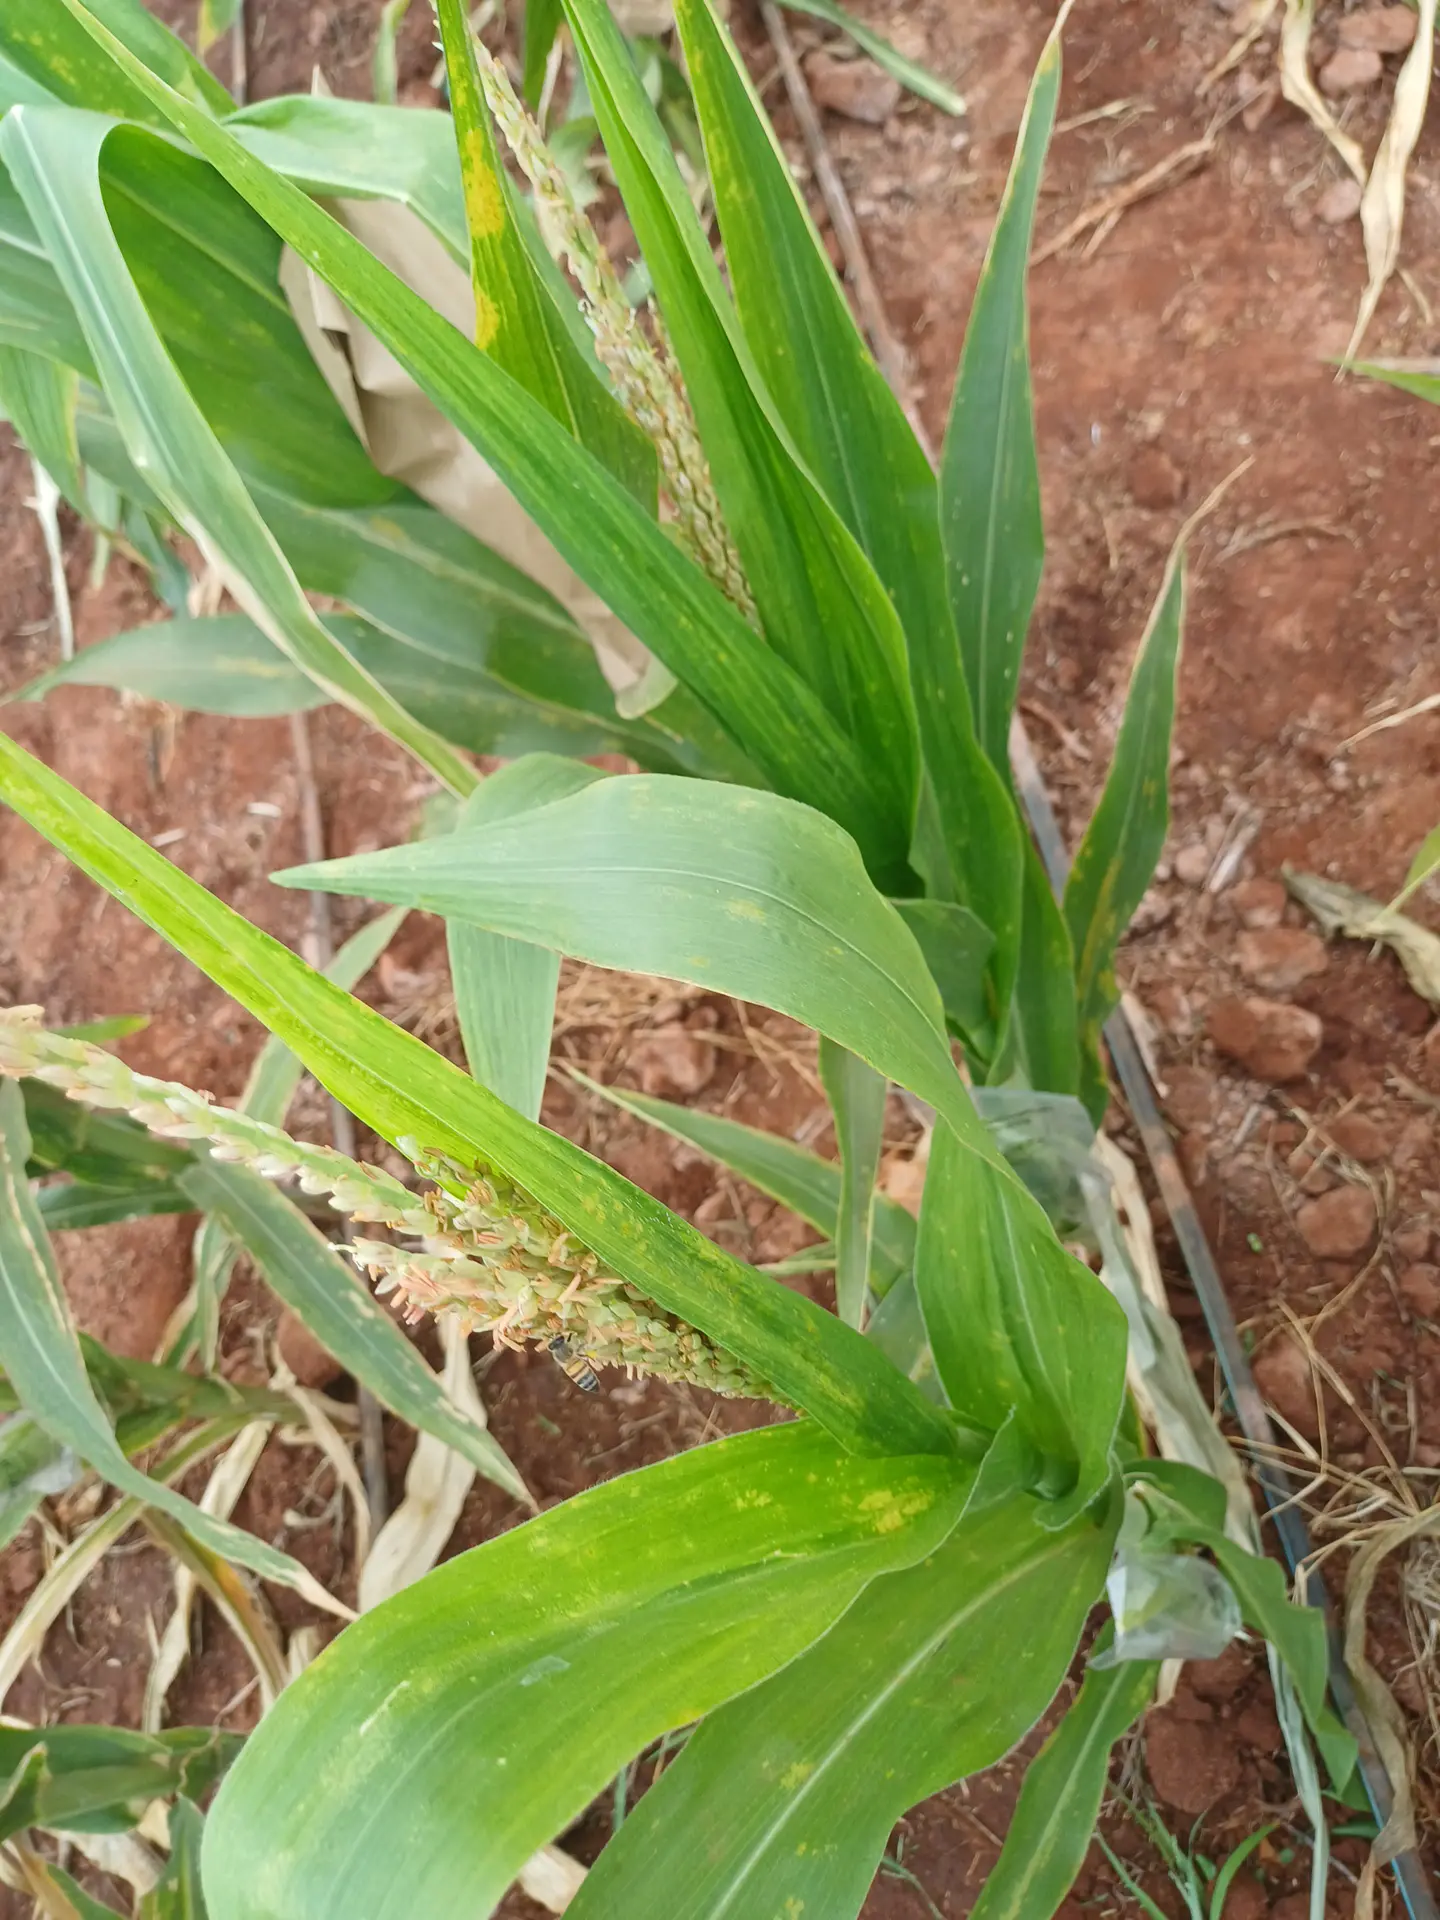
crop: maize
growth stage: flowering
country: Kenya
